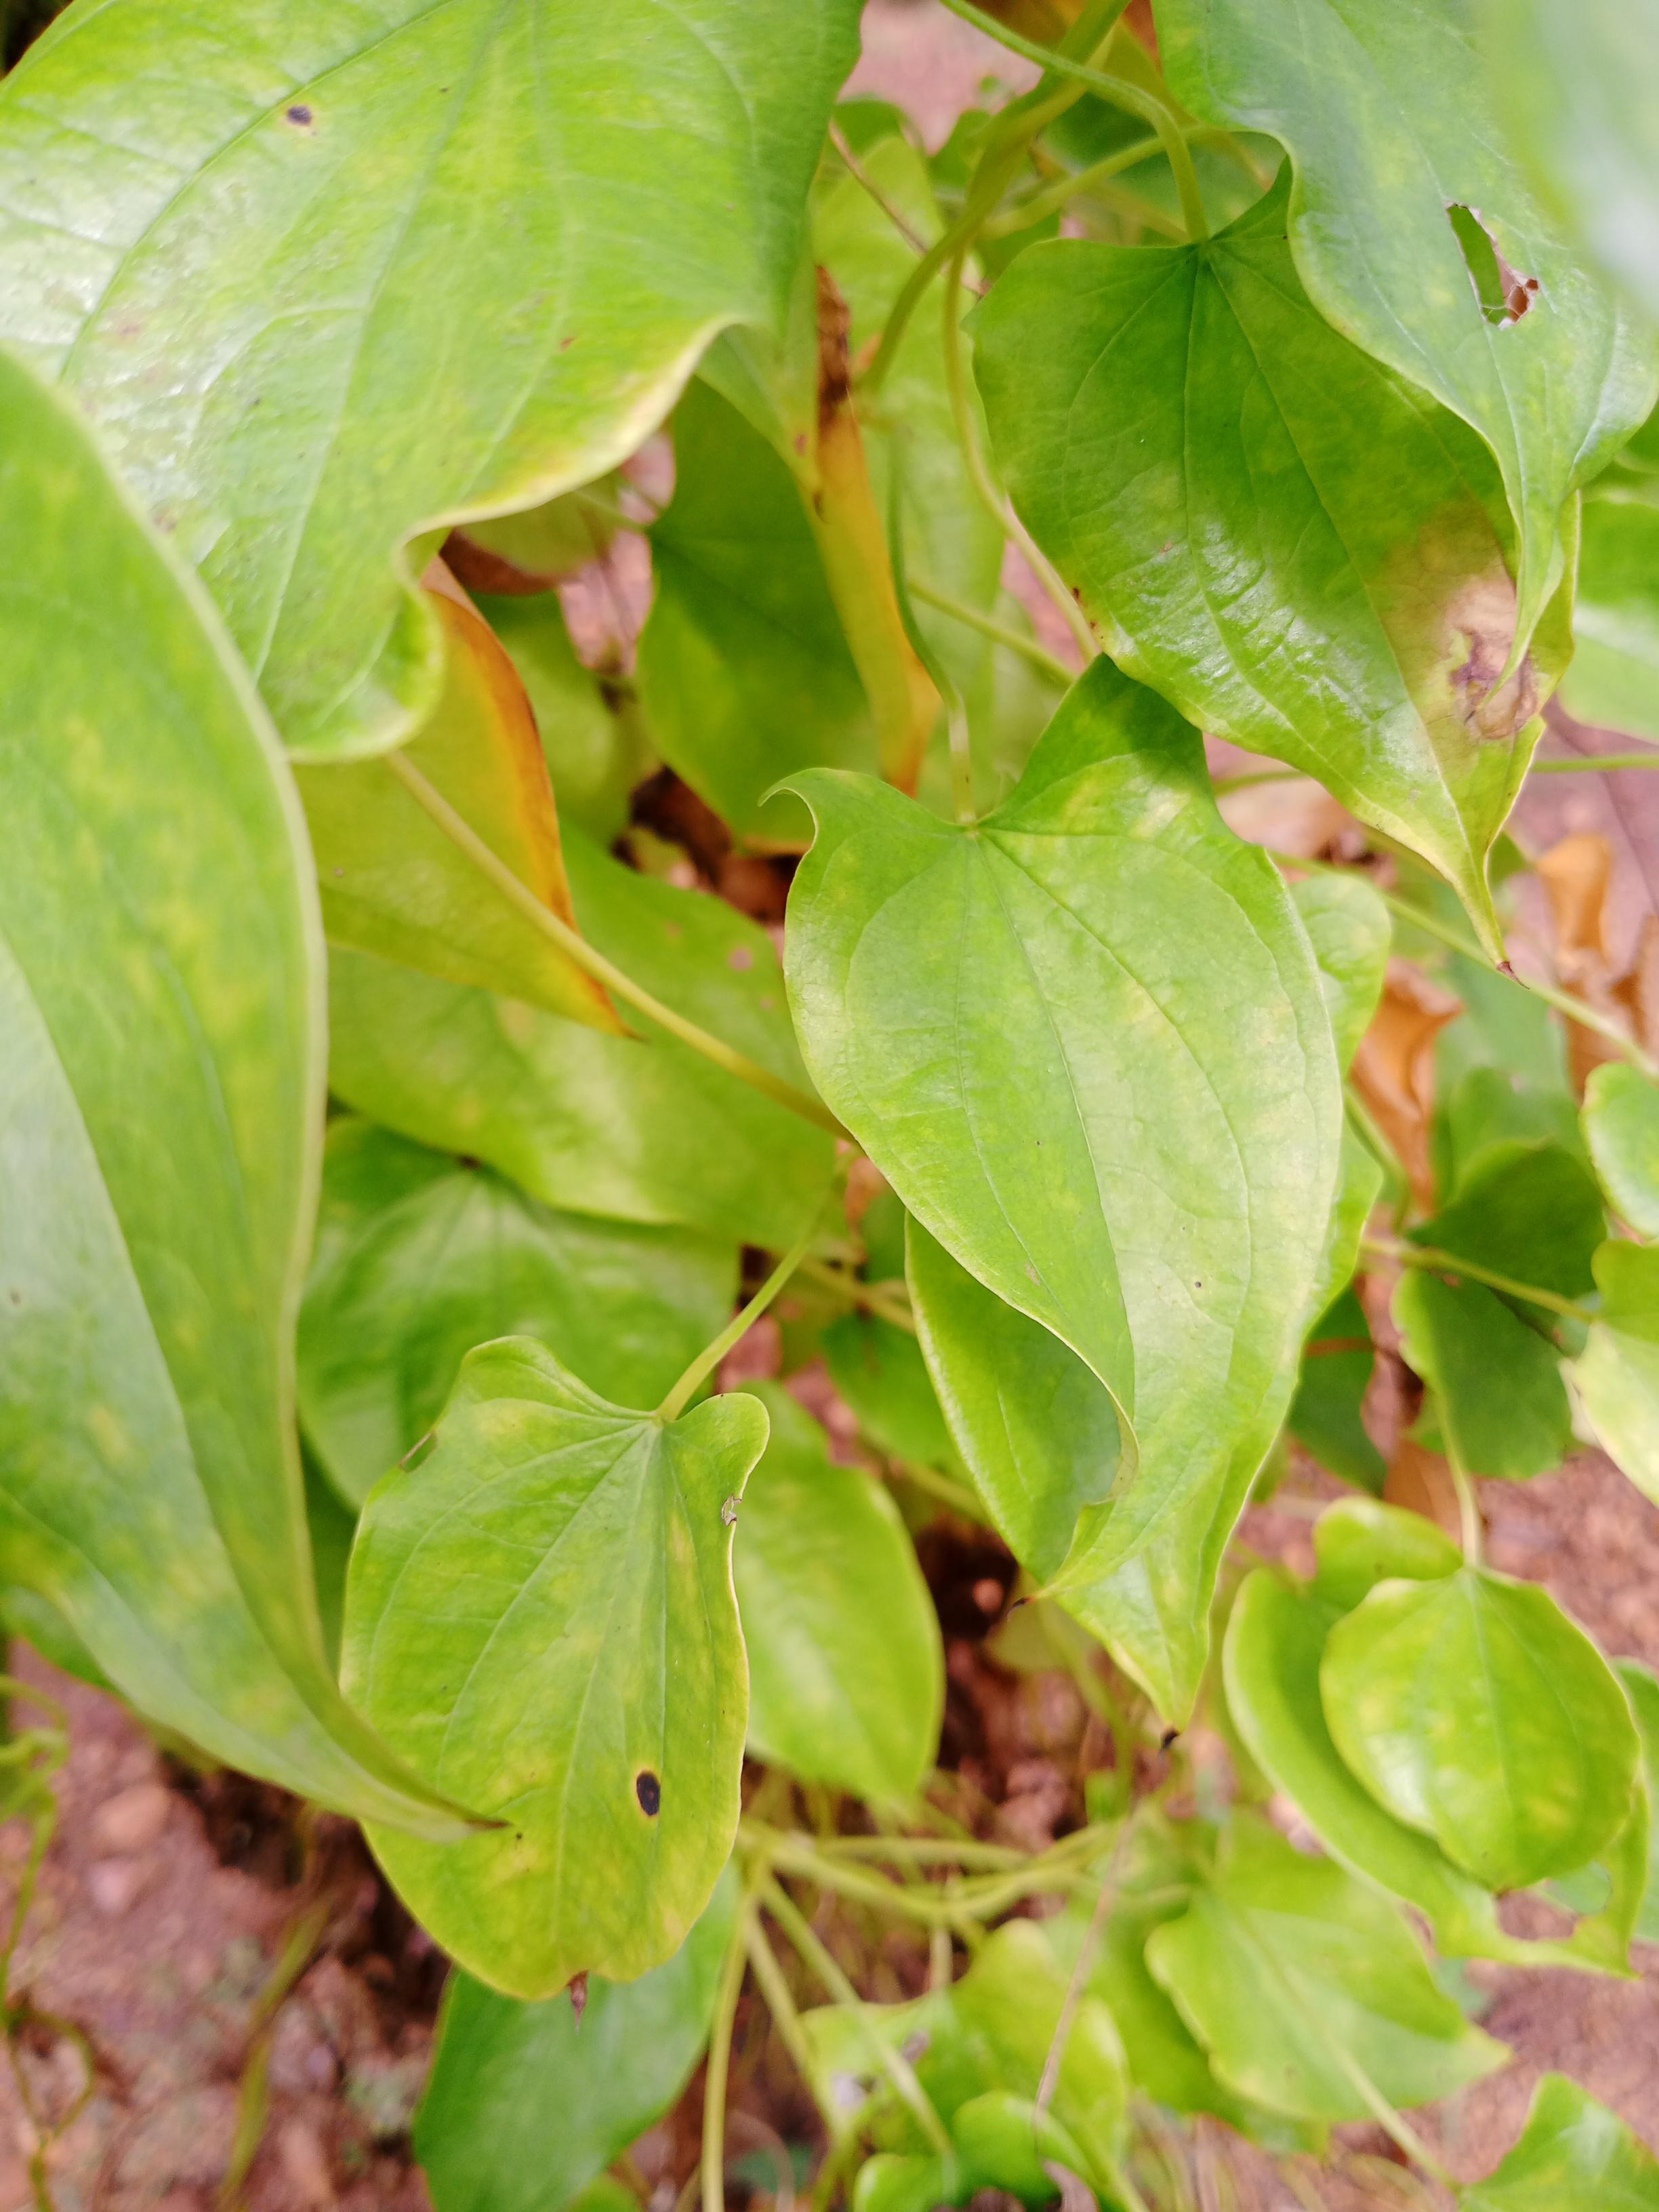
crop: yam
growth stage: vegetative
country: Nigeria
